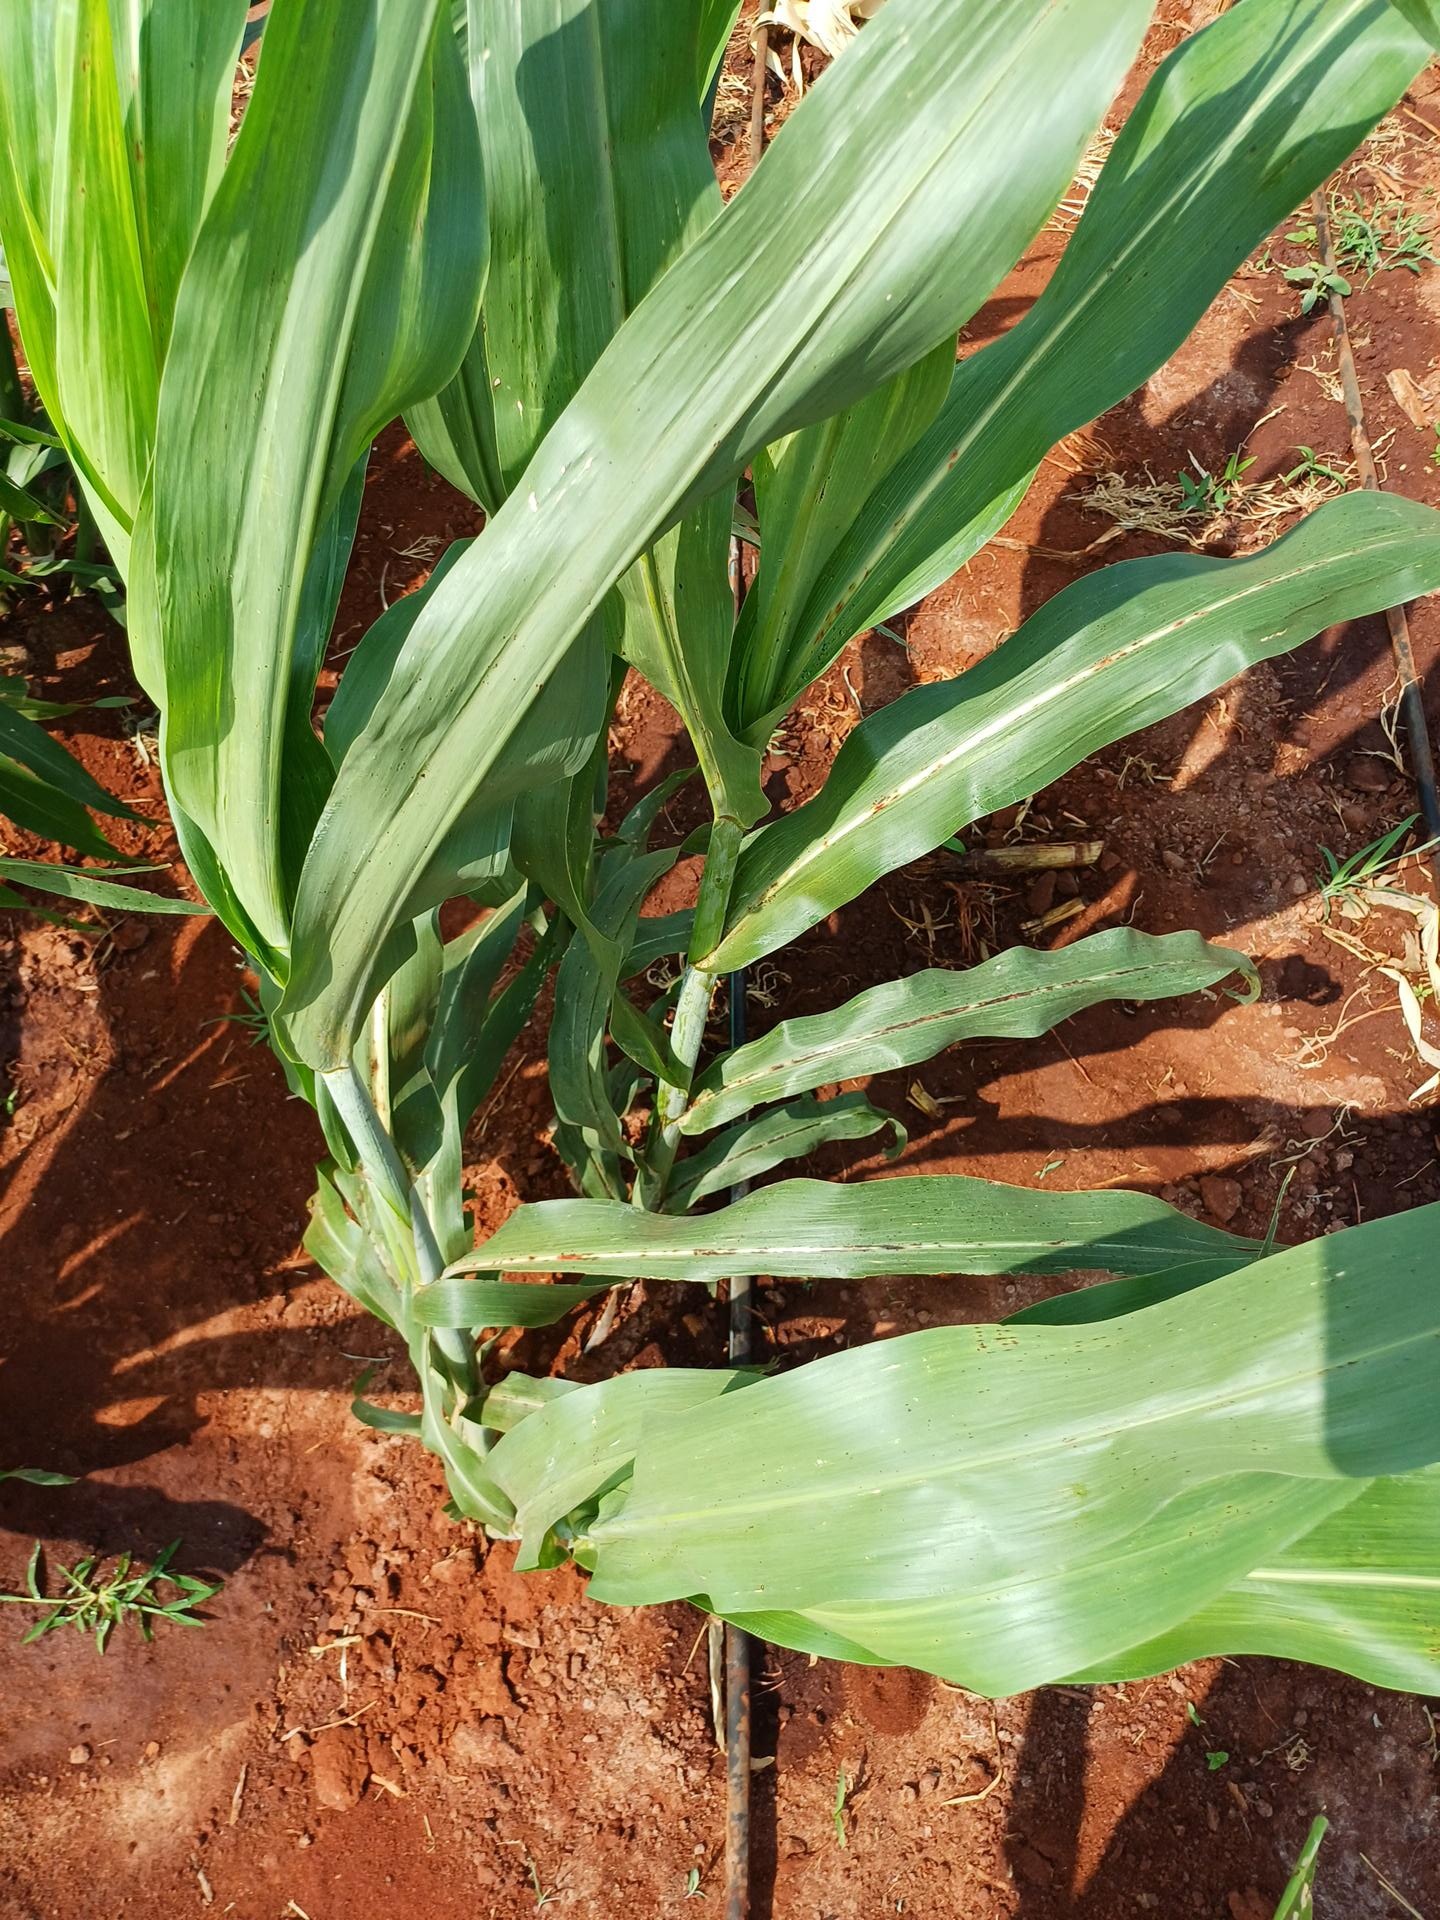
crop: sorghum
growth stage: vegetative
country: Kenya
